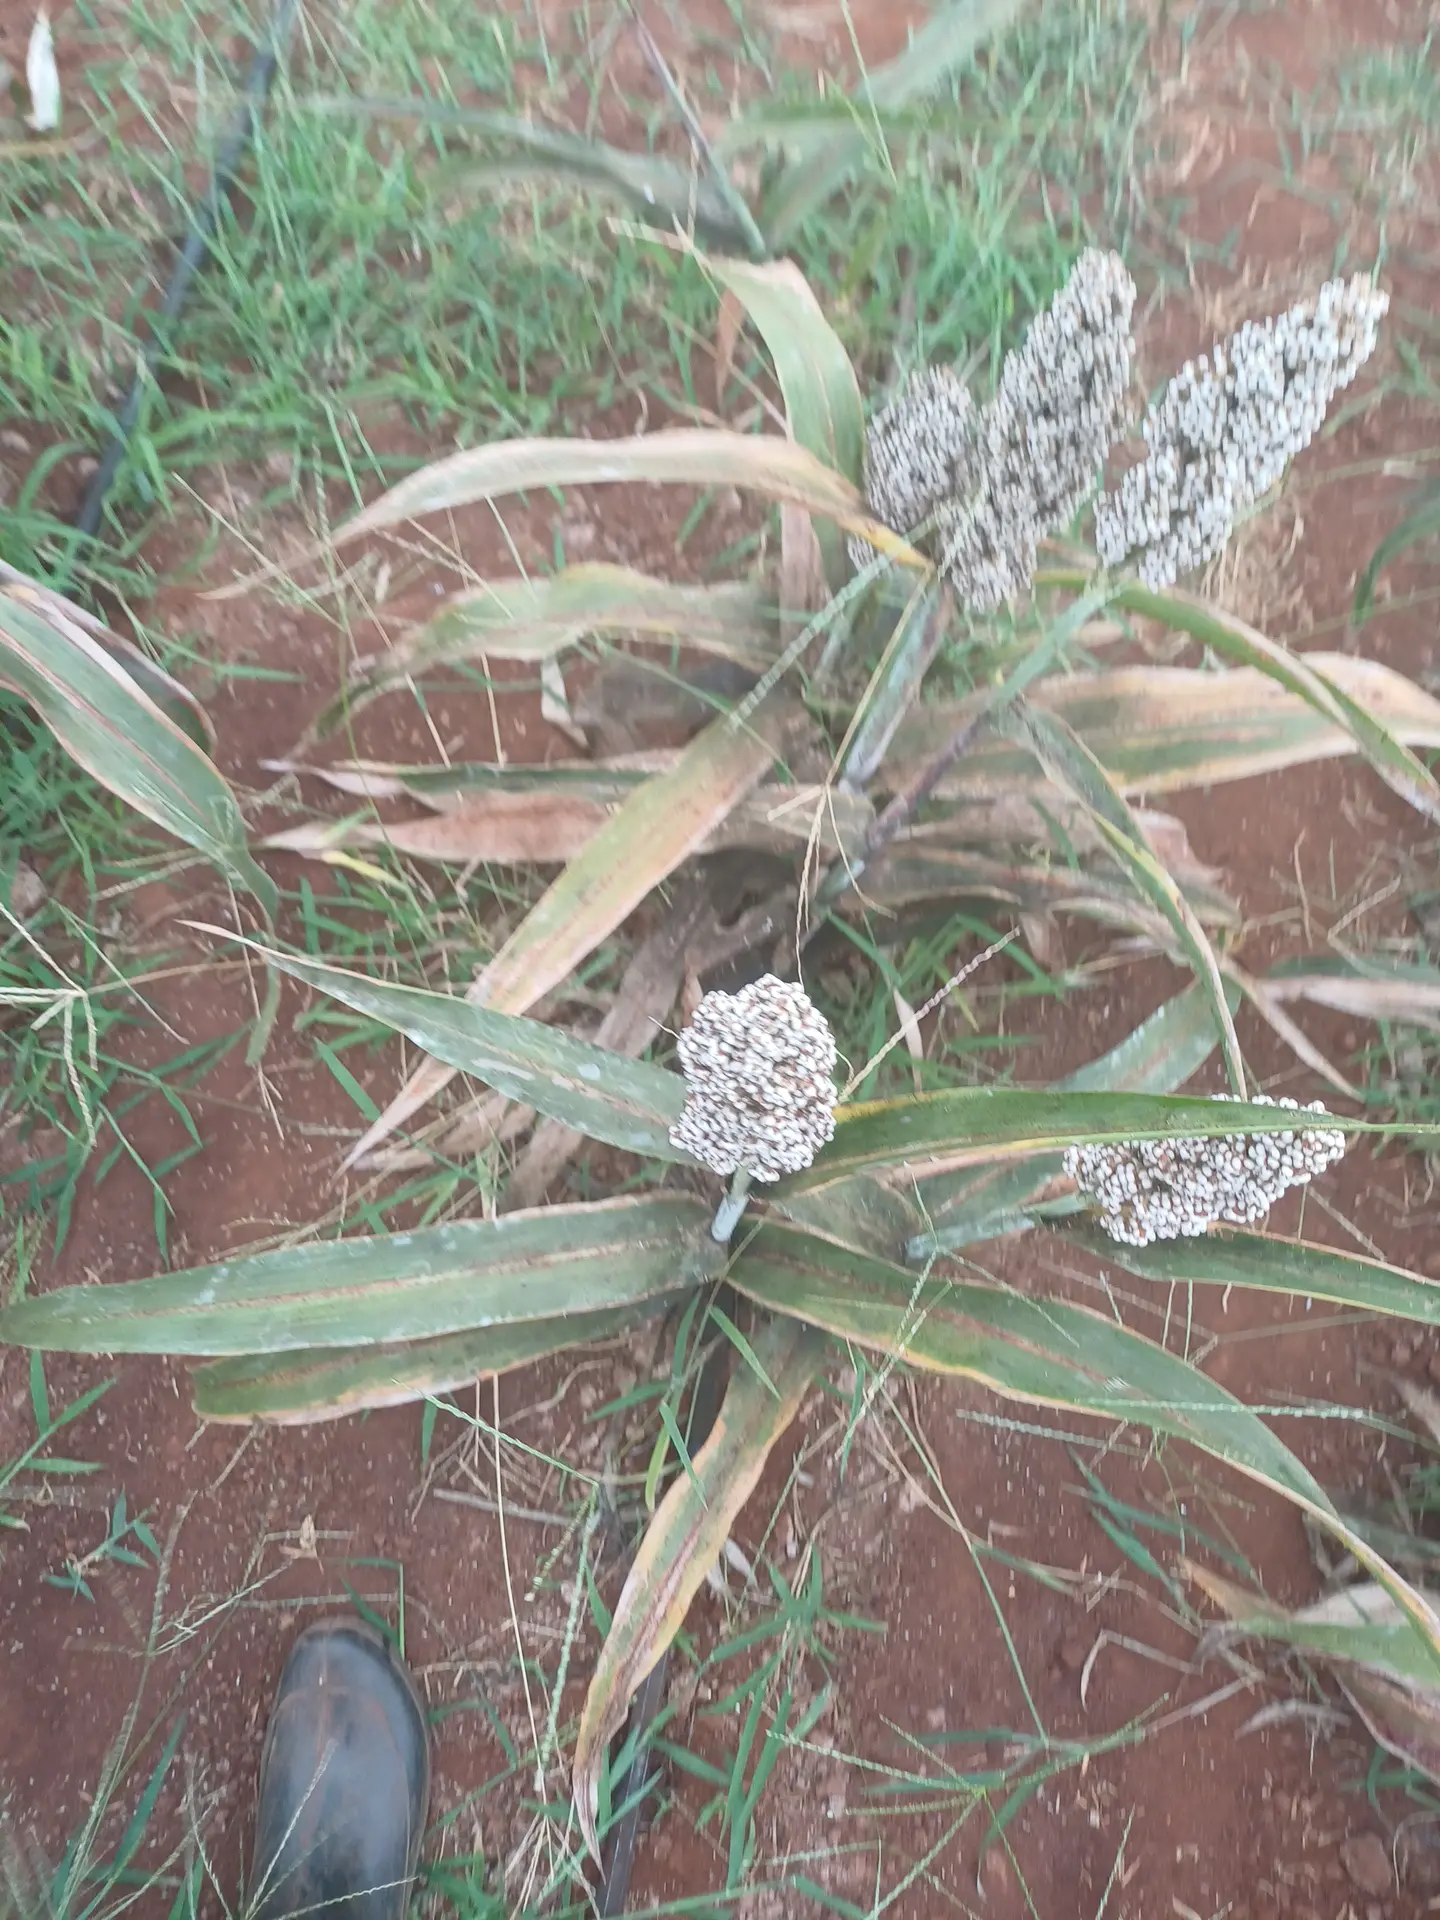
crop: sorghum
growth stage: maturity
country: Kenya
